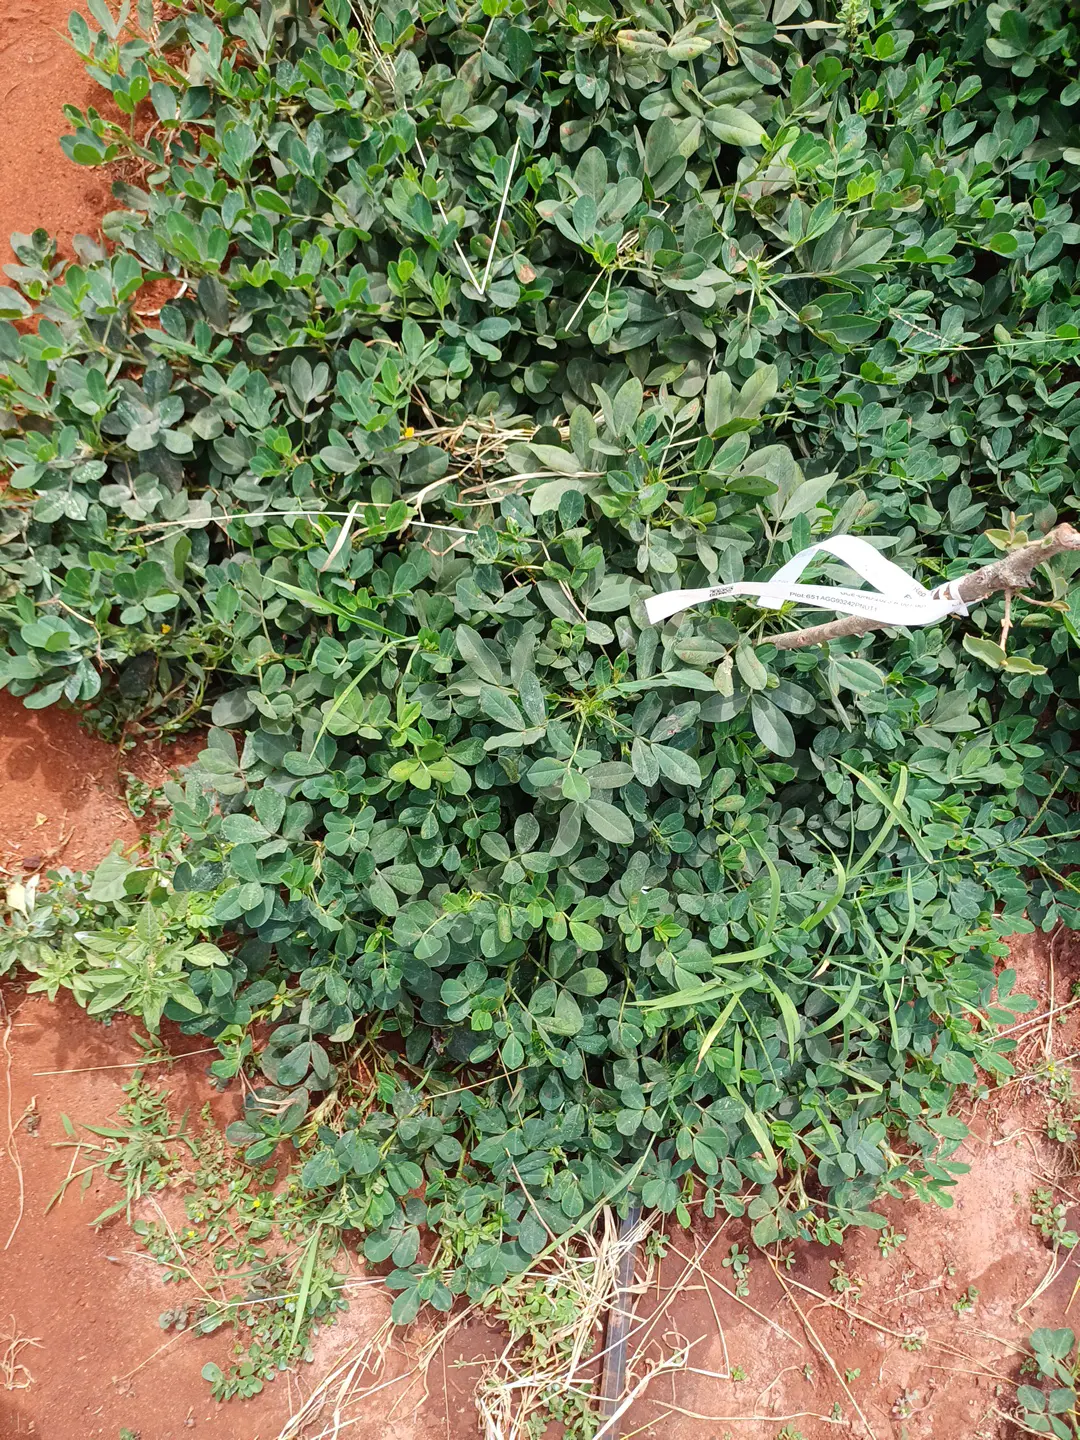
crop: groundnut
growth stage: pegging
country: Kenya
